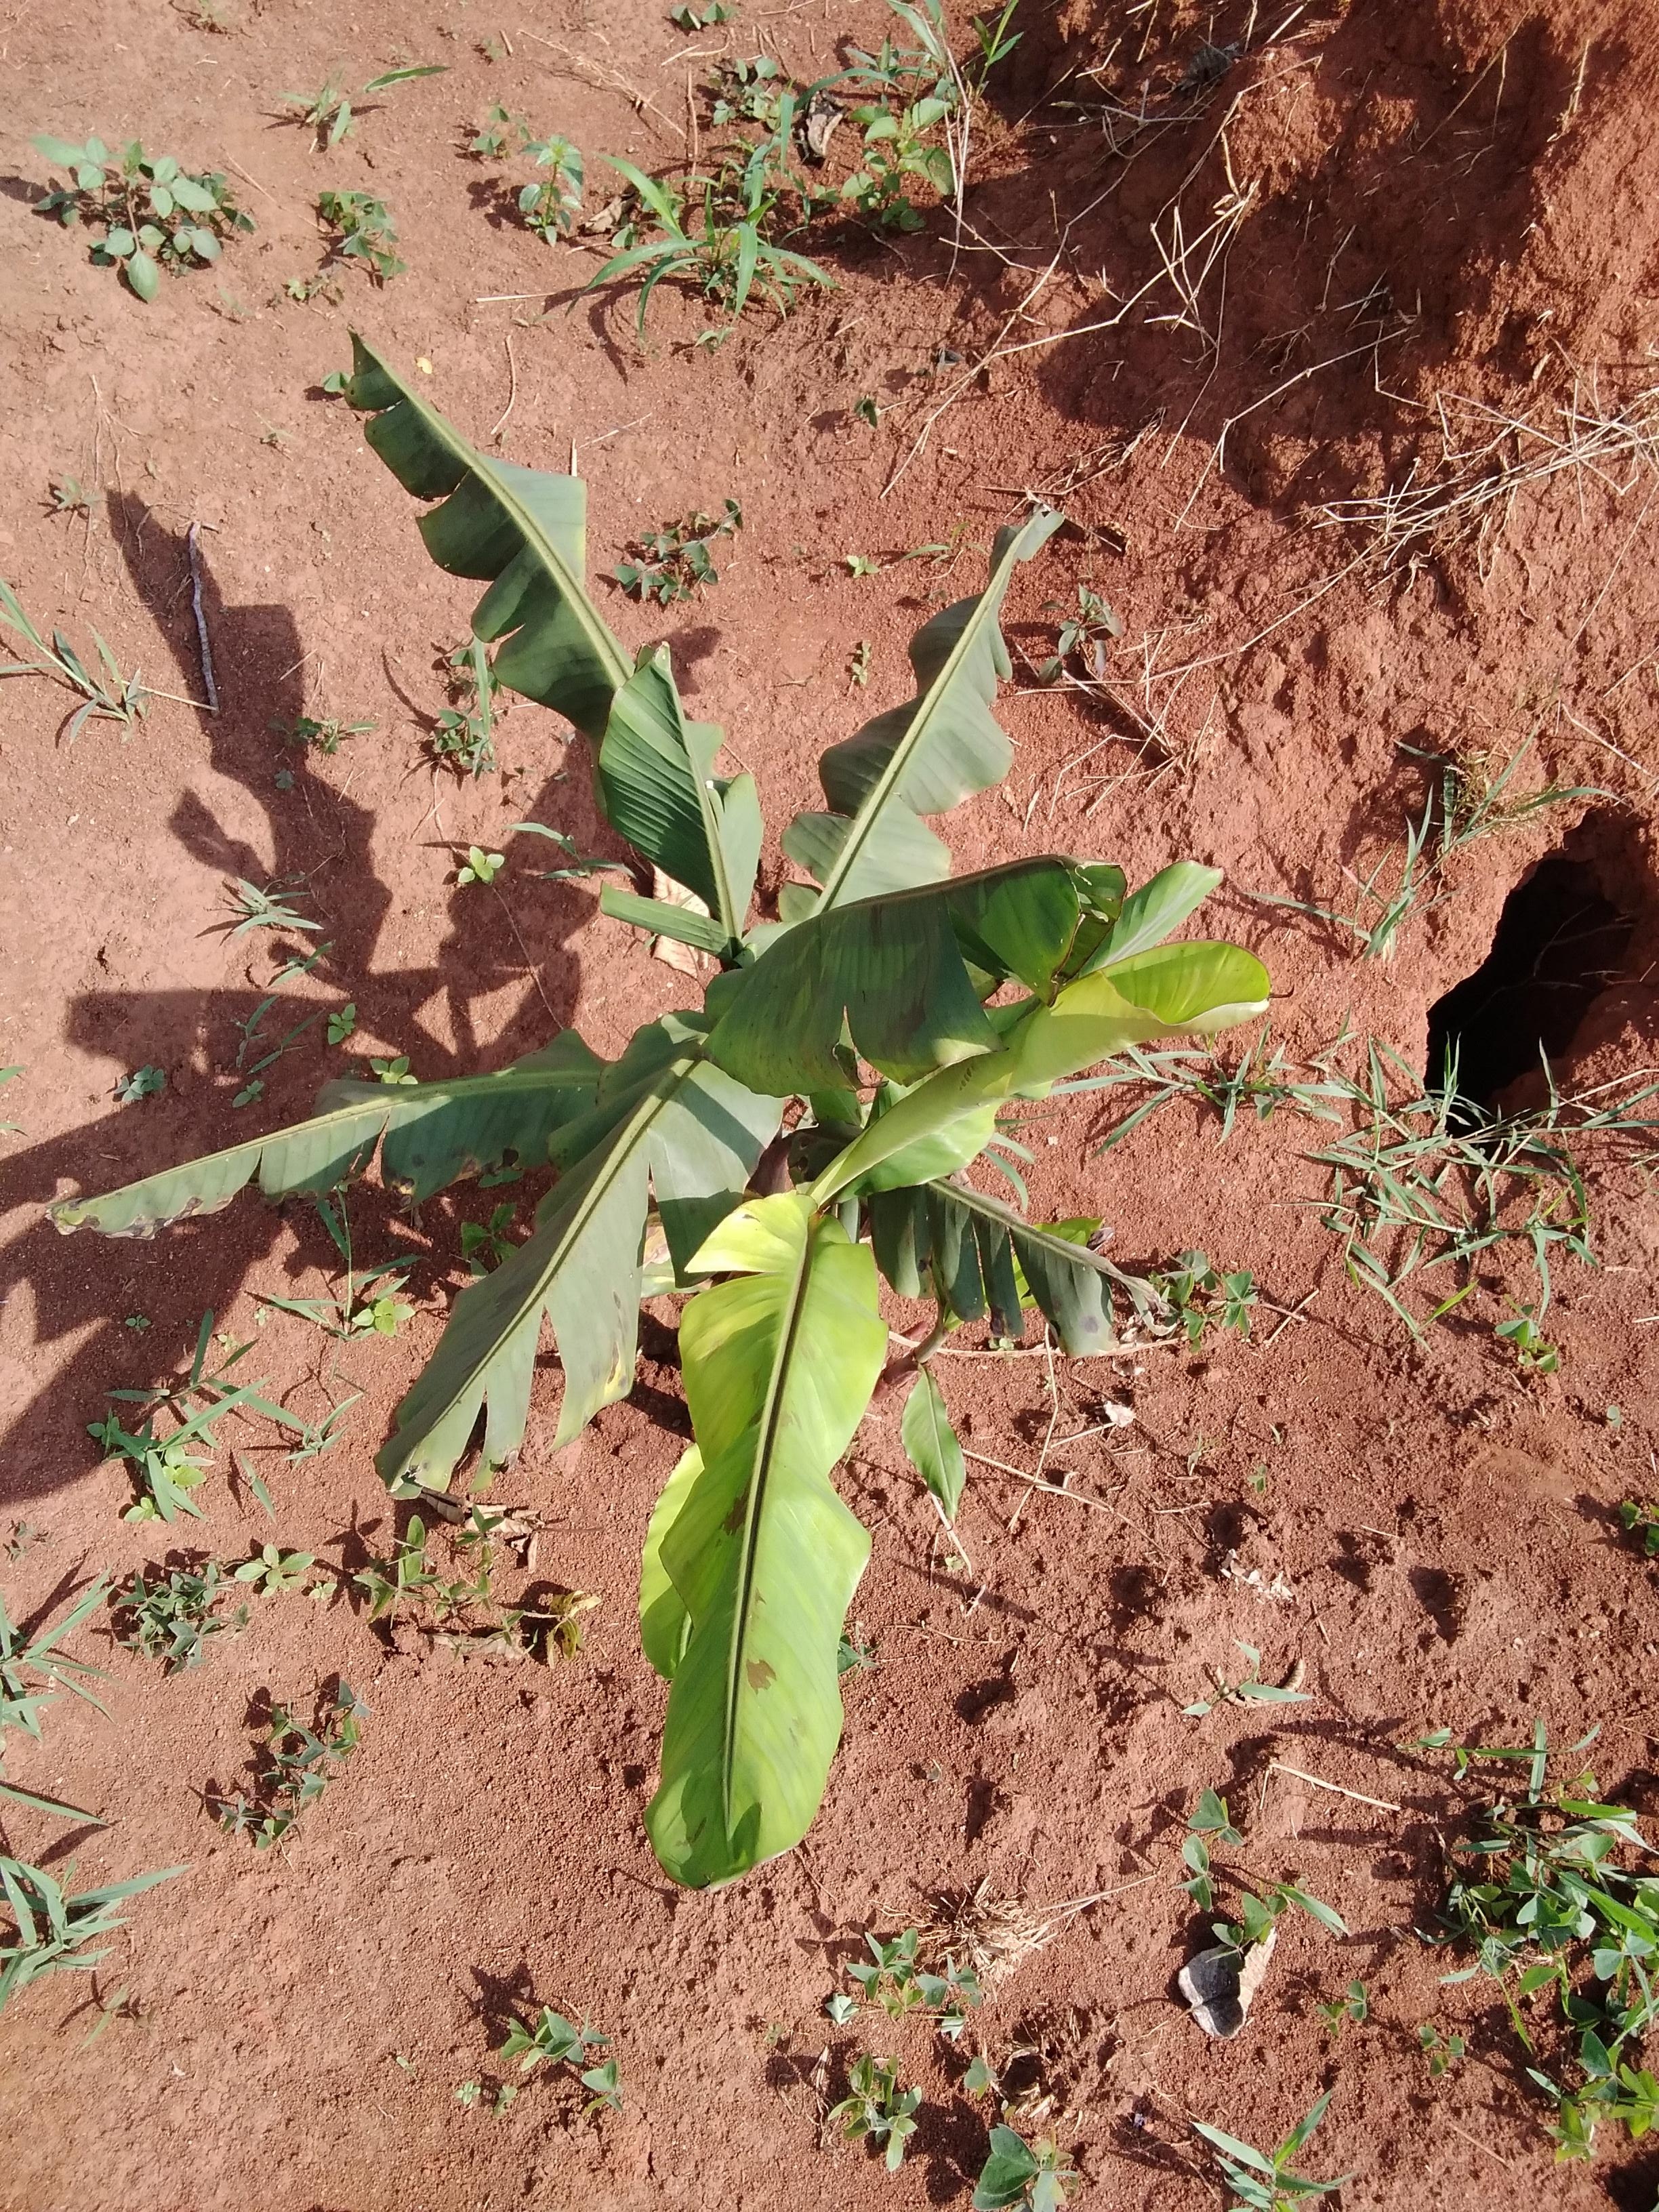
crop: banana
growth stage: vegetative
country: Uganda
